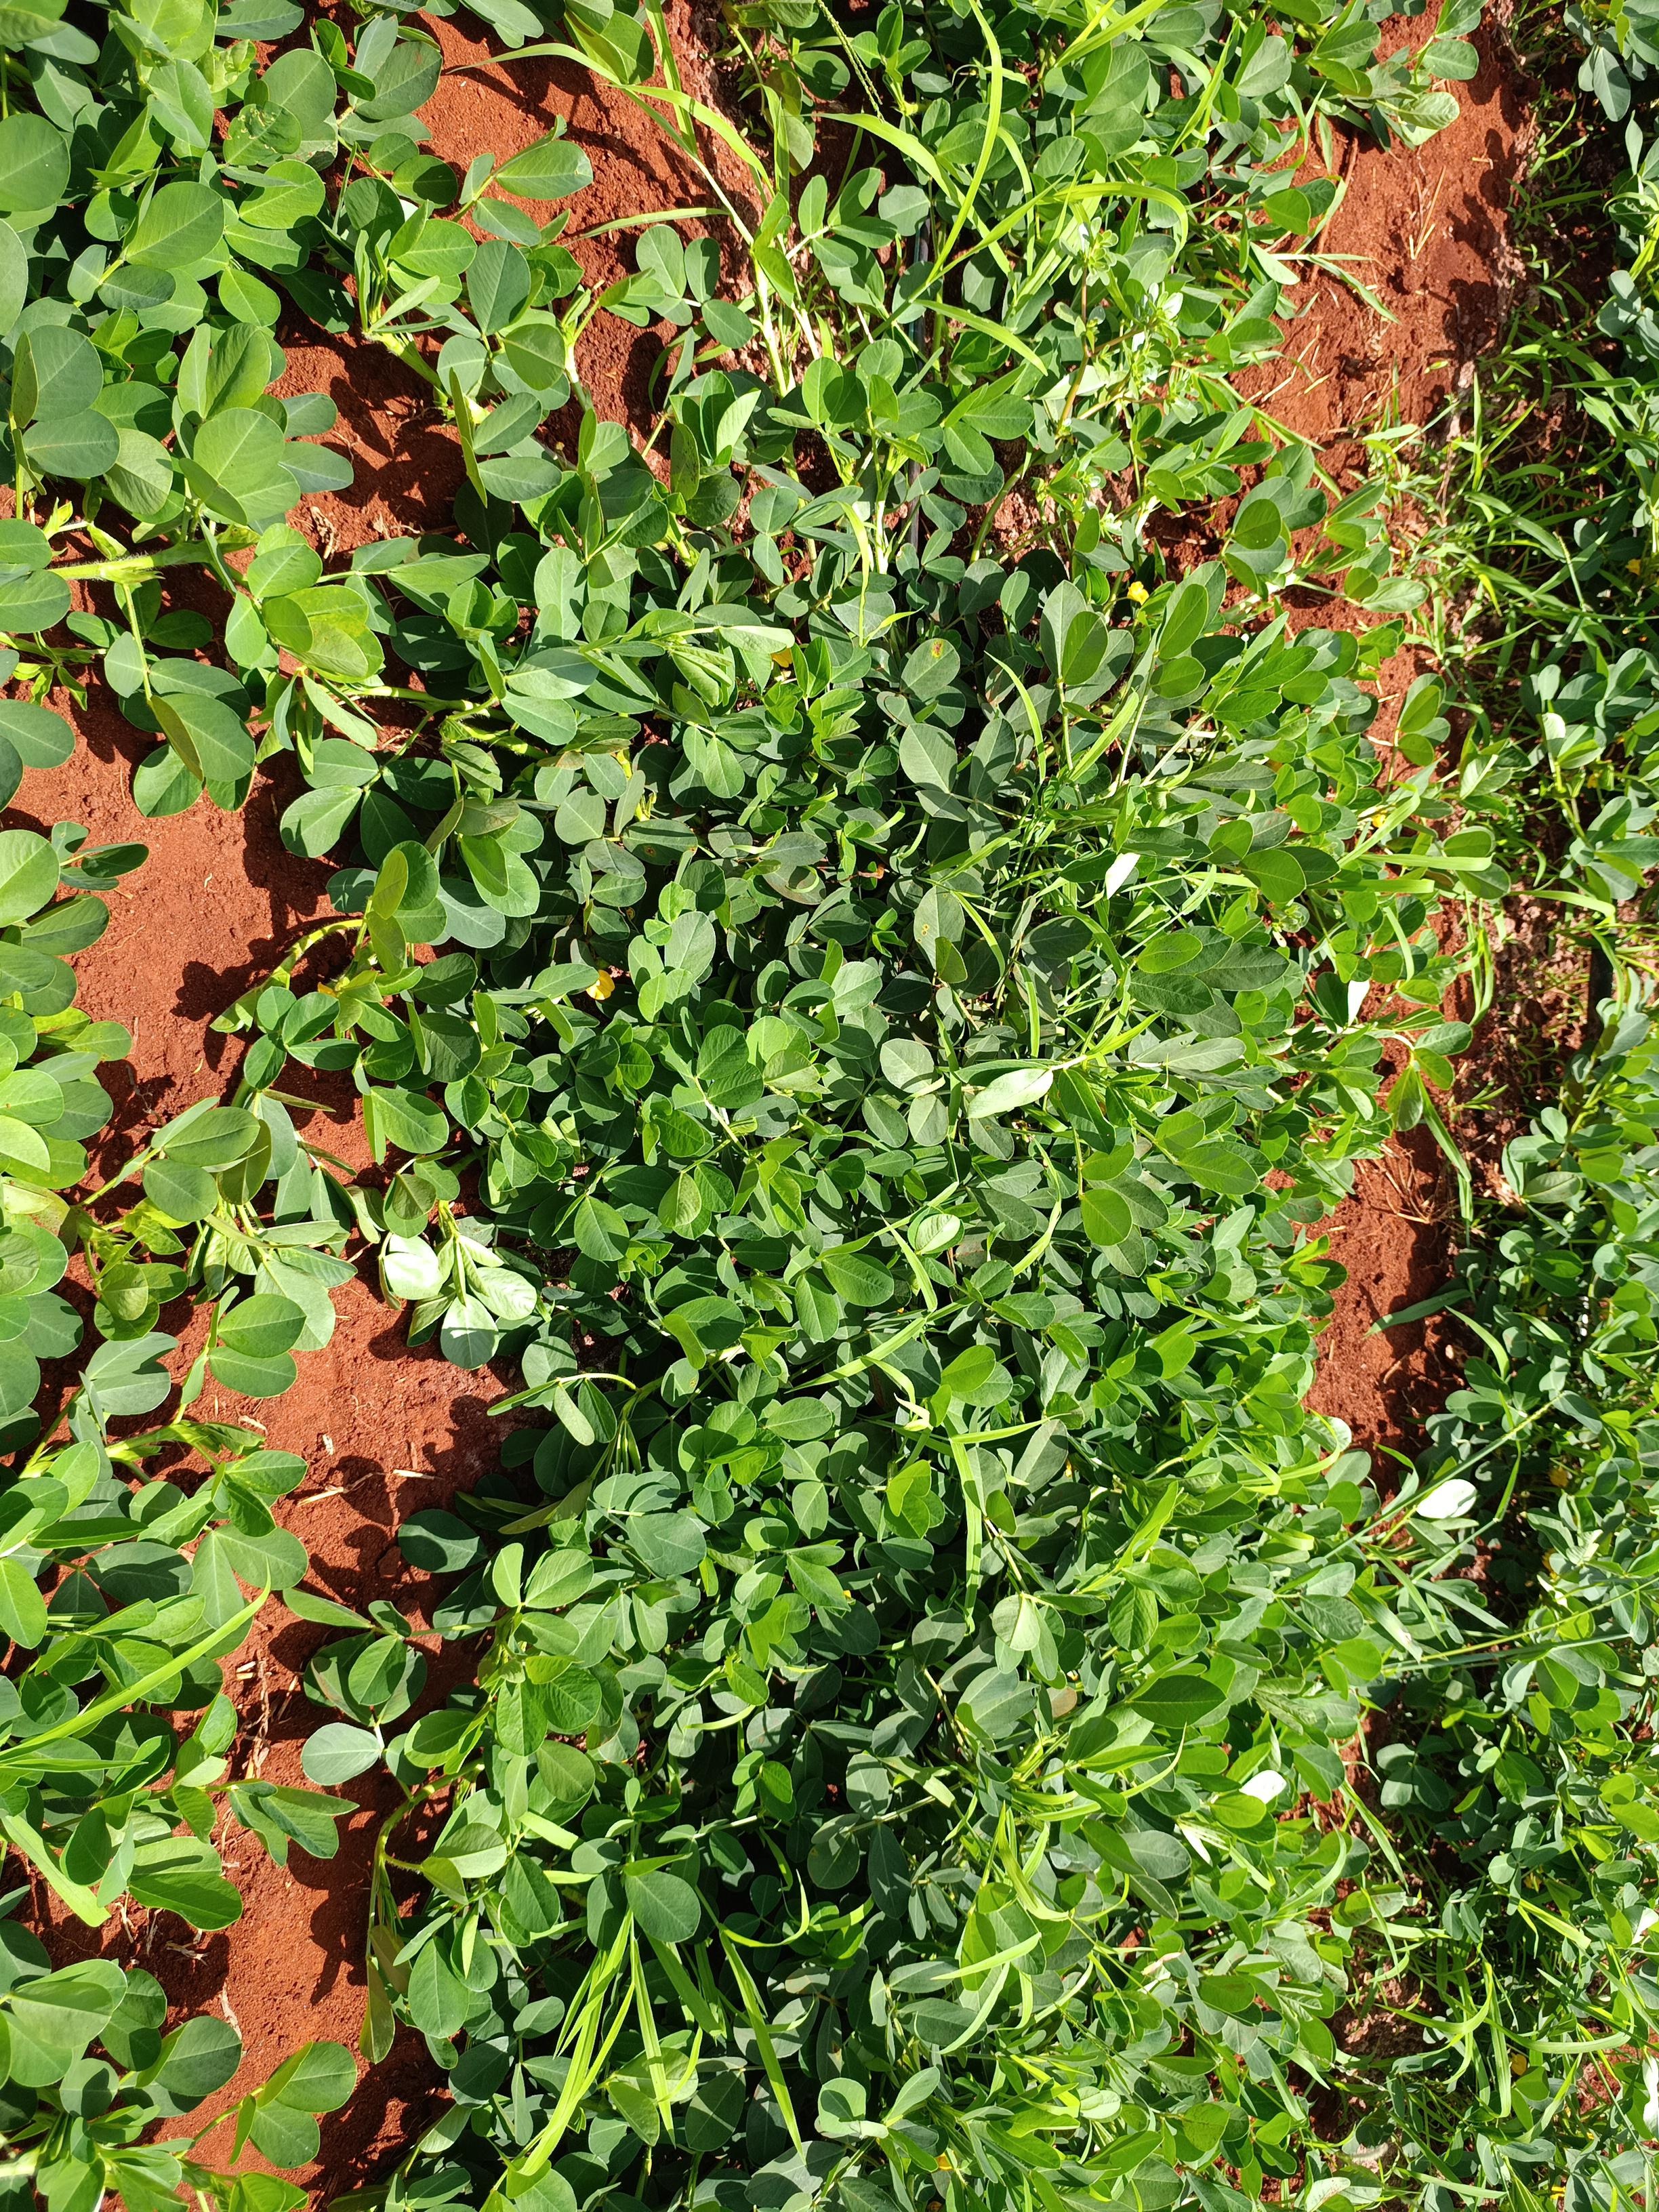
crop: groundnut
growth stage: flowering
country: Kenya
